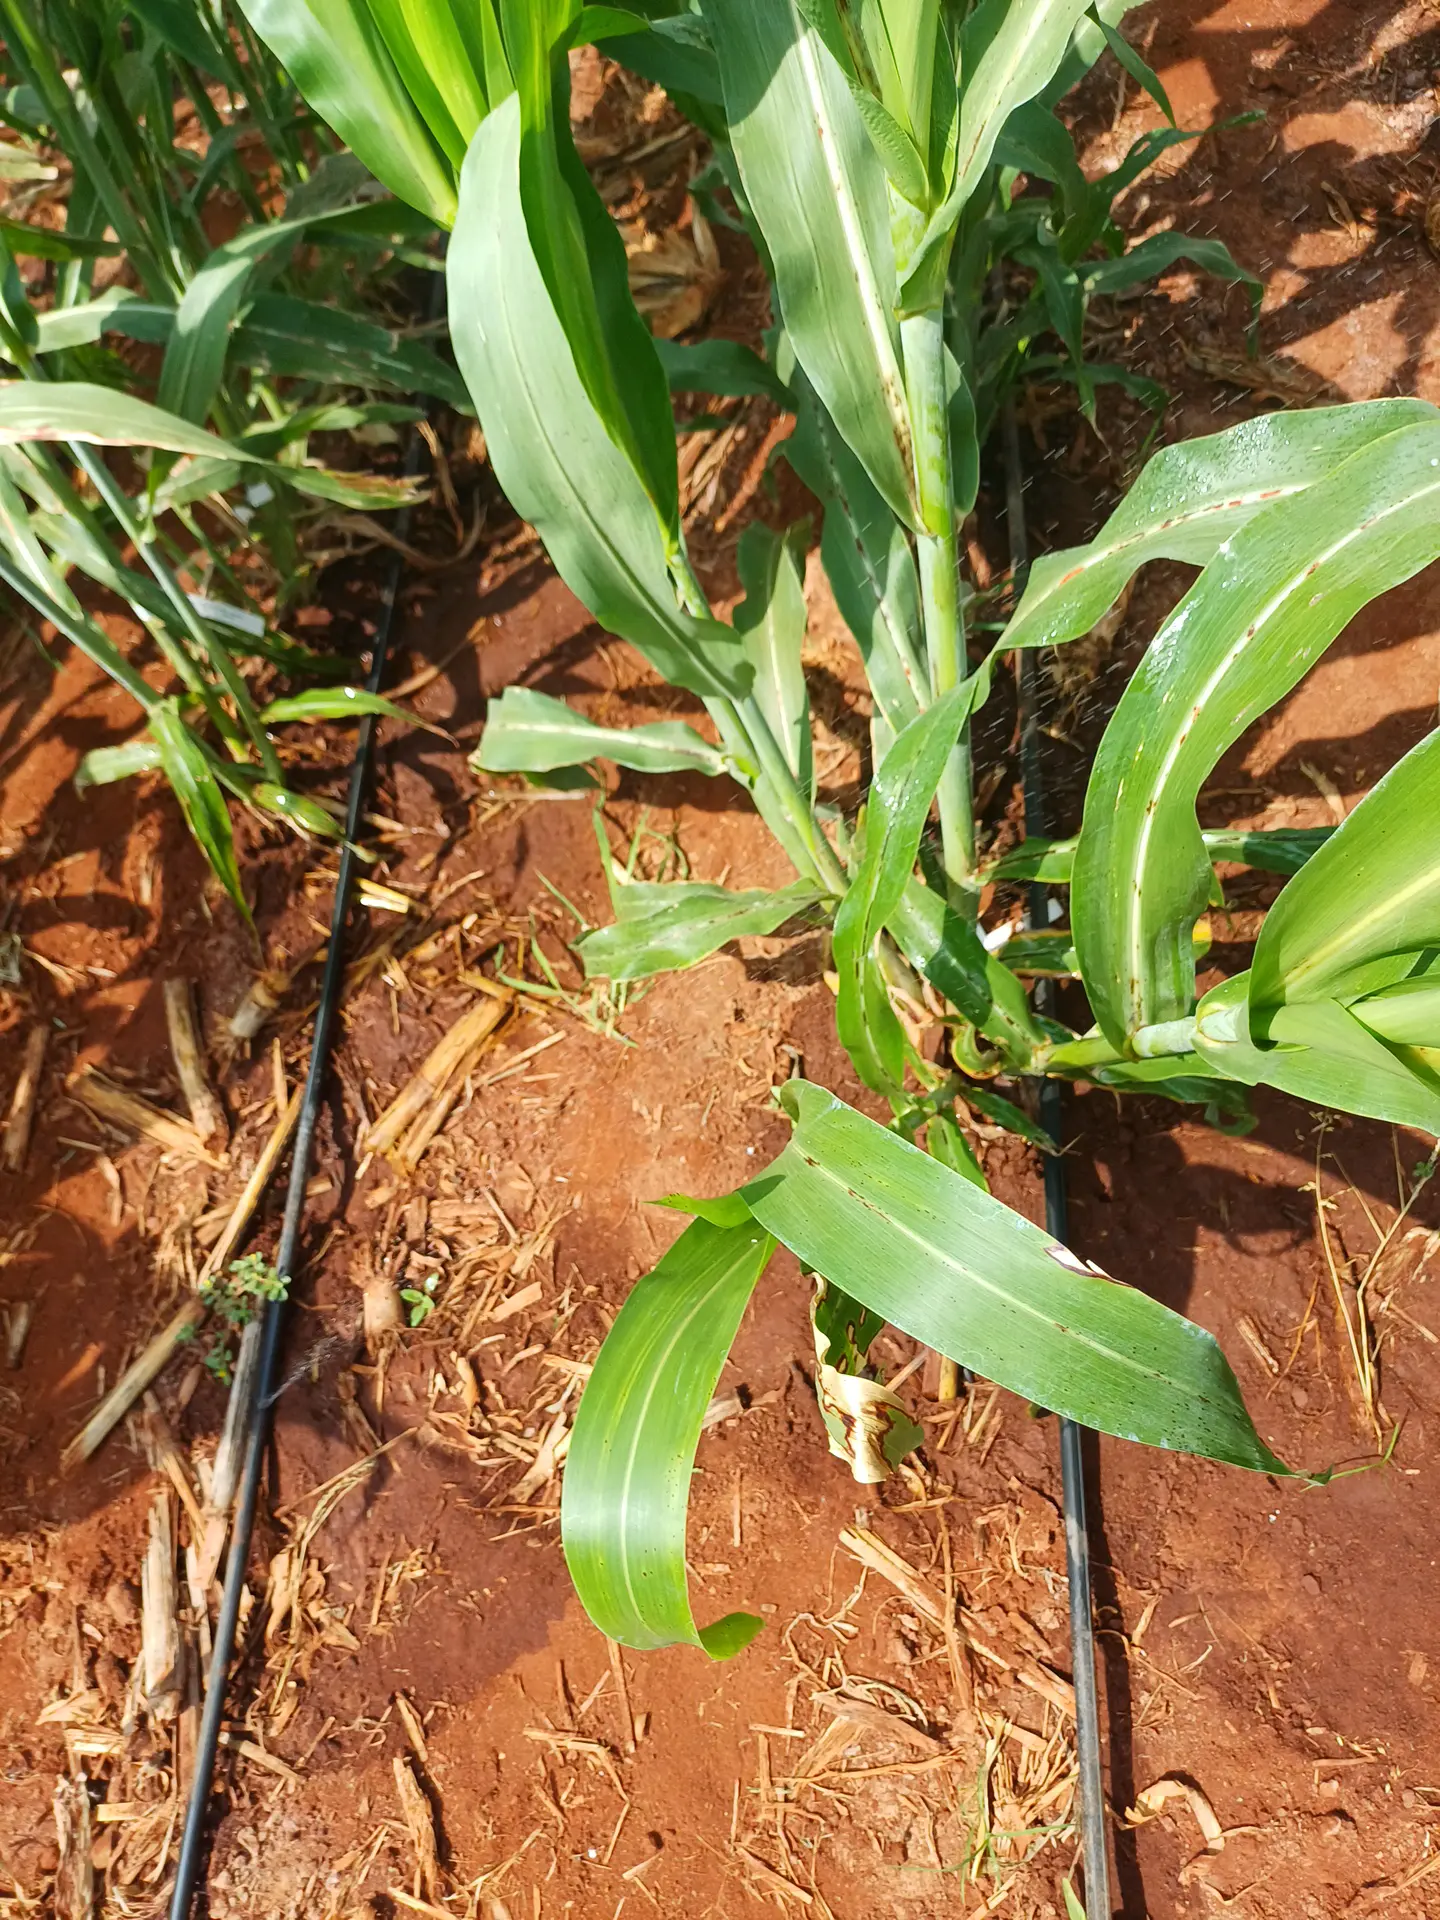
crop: sorghum
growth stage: vegetative
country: Kenya
